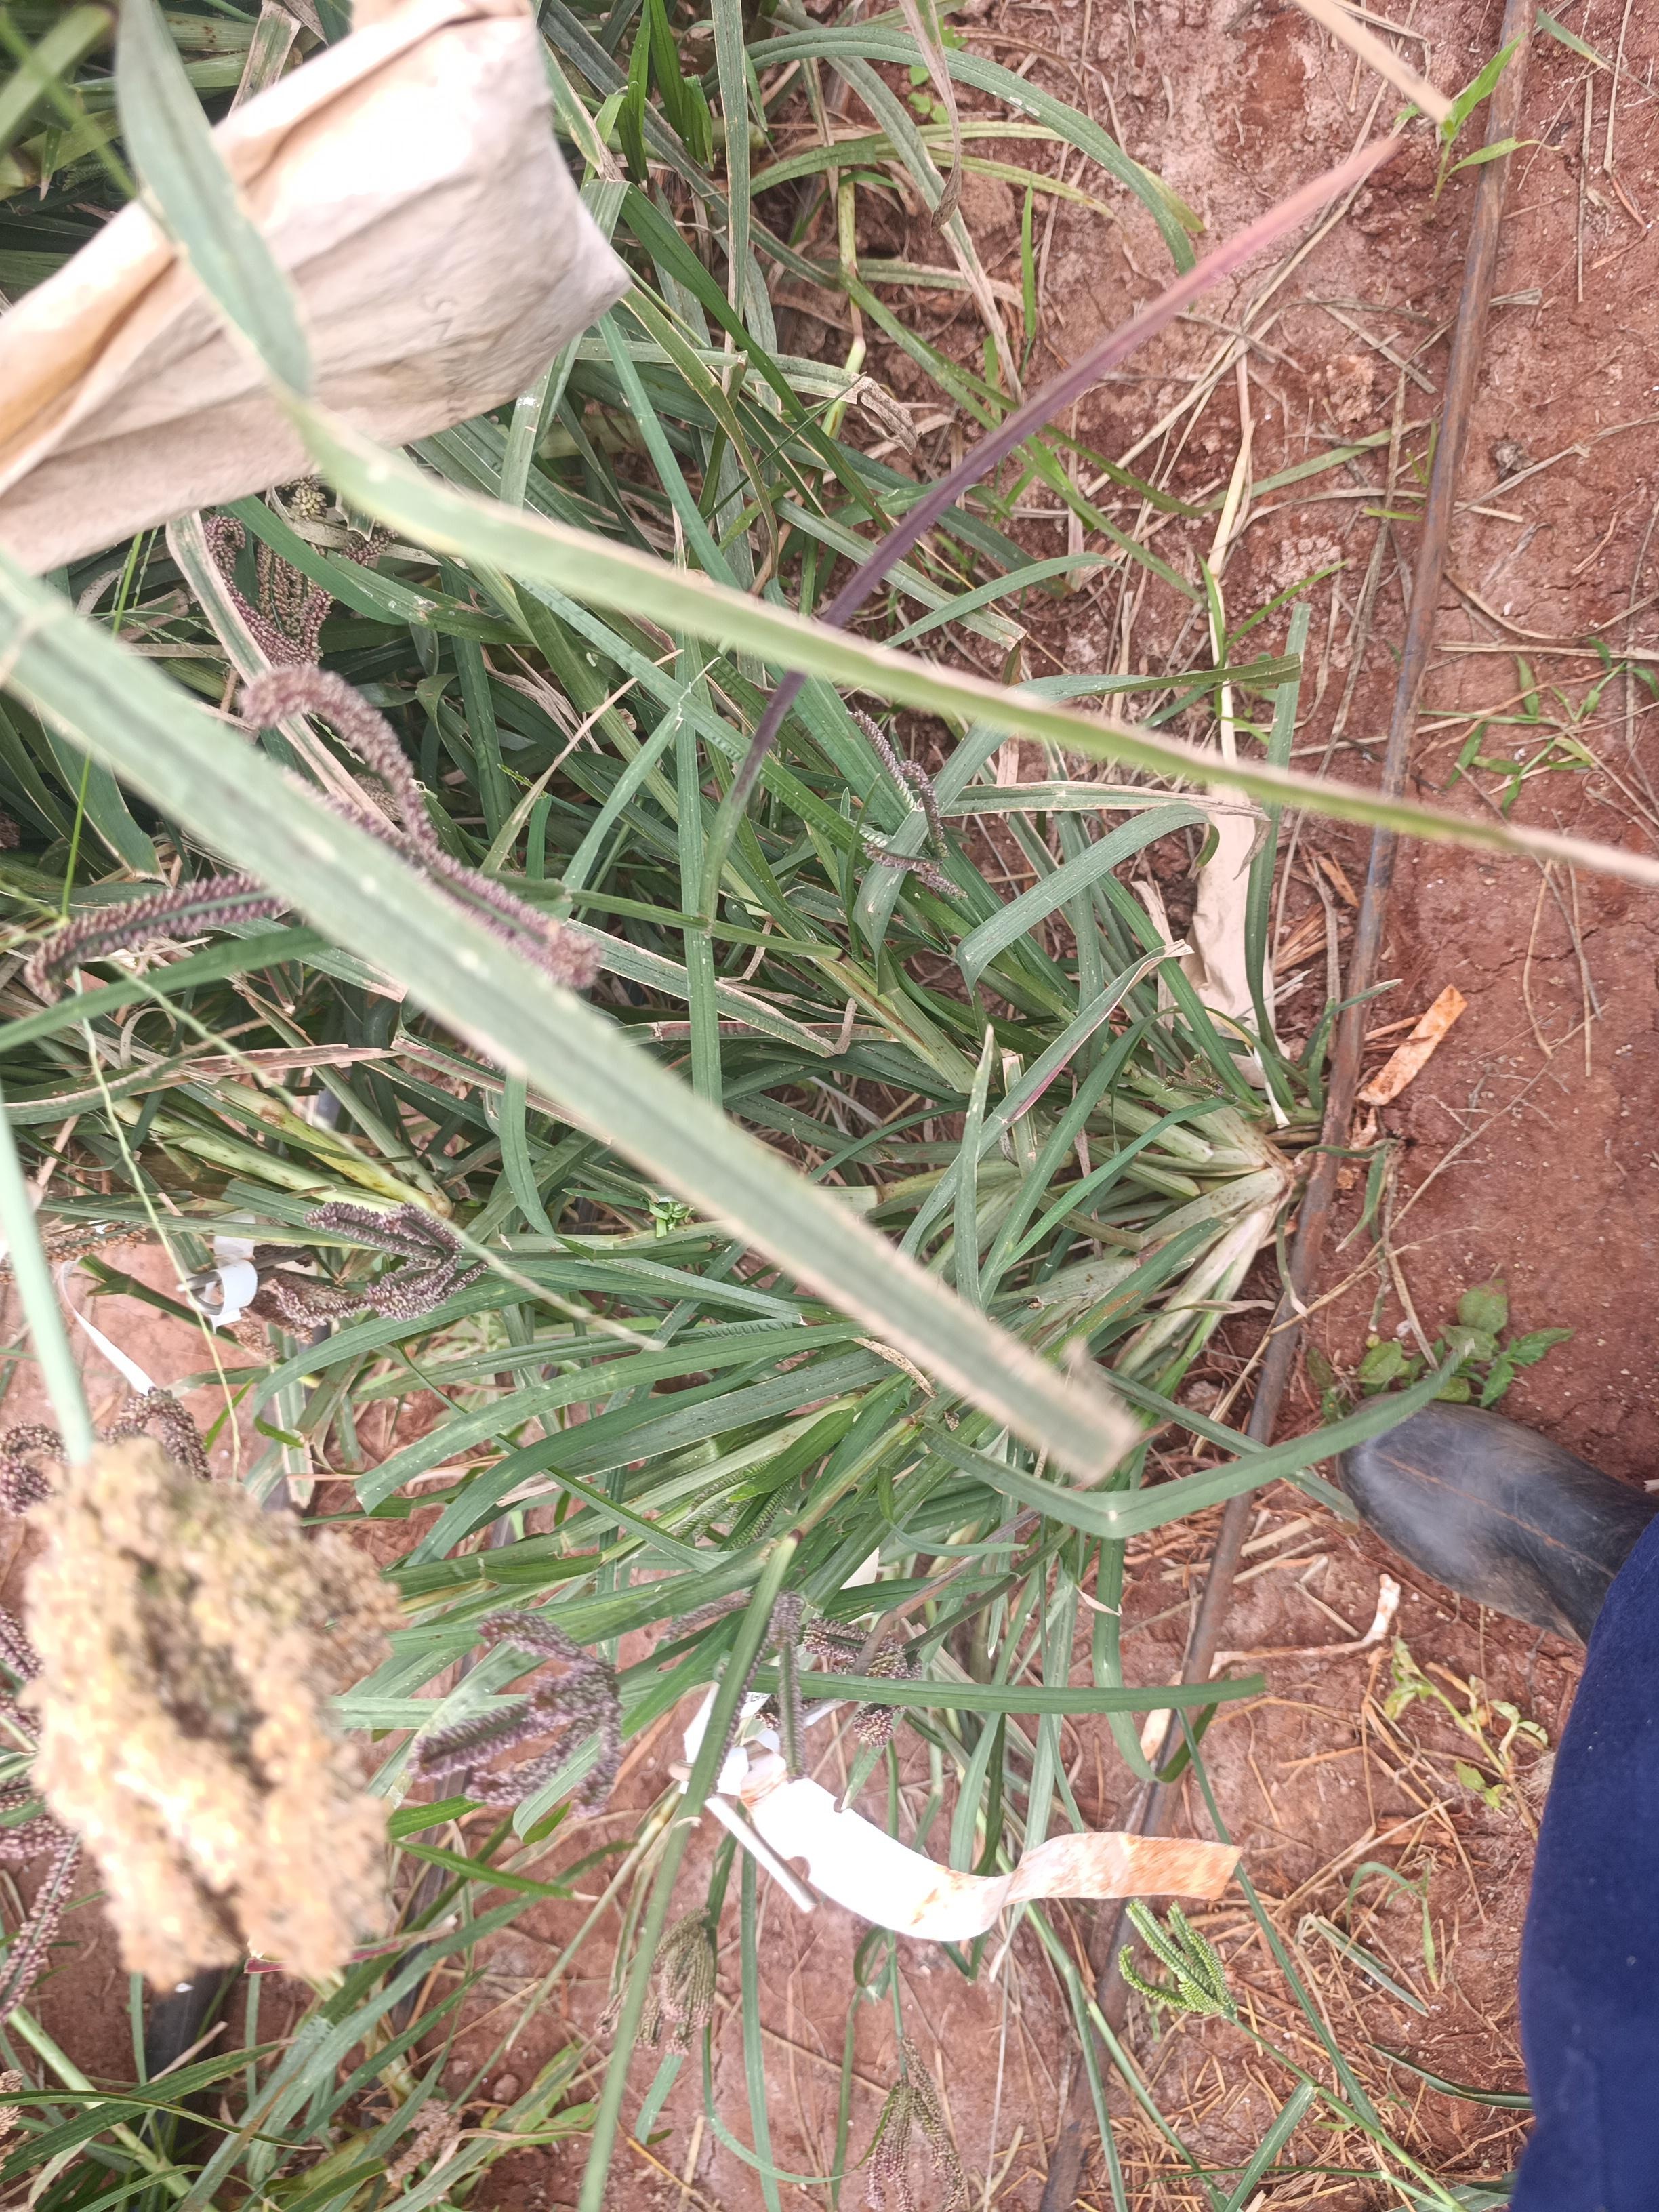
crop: finger millet
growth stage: filling grain
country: Kenya
